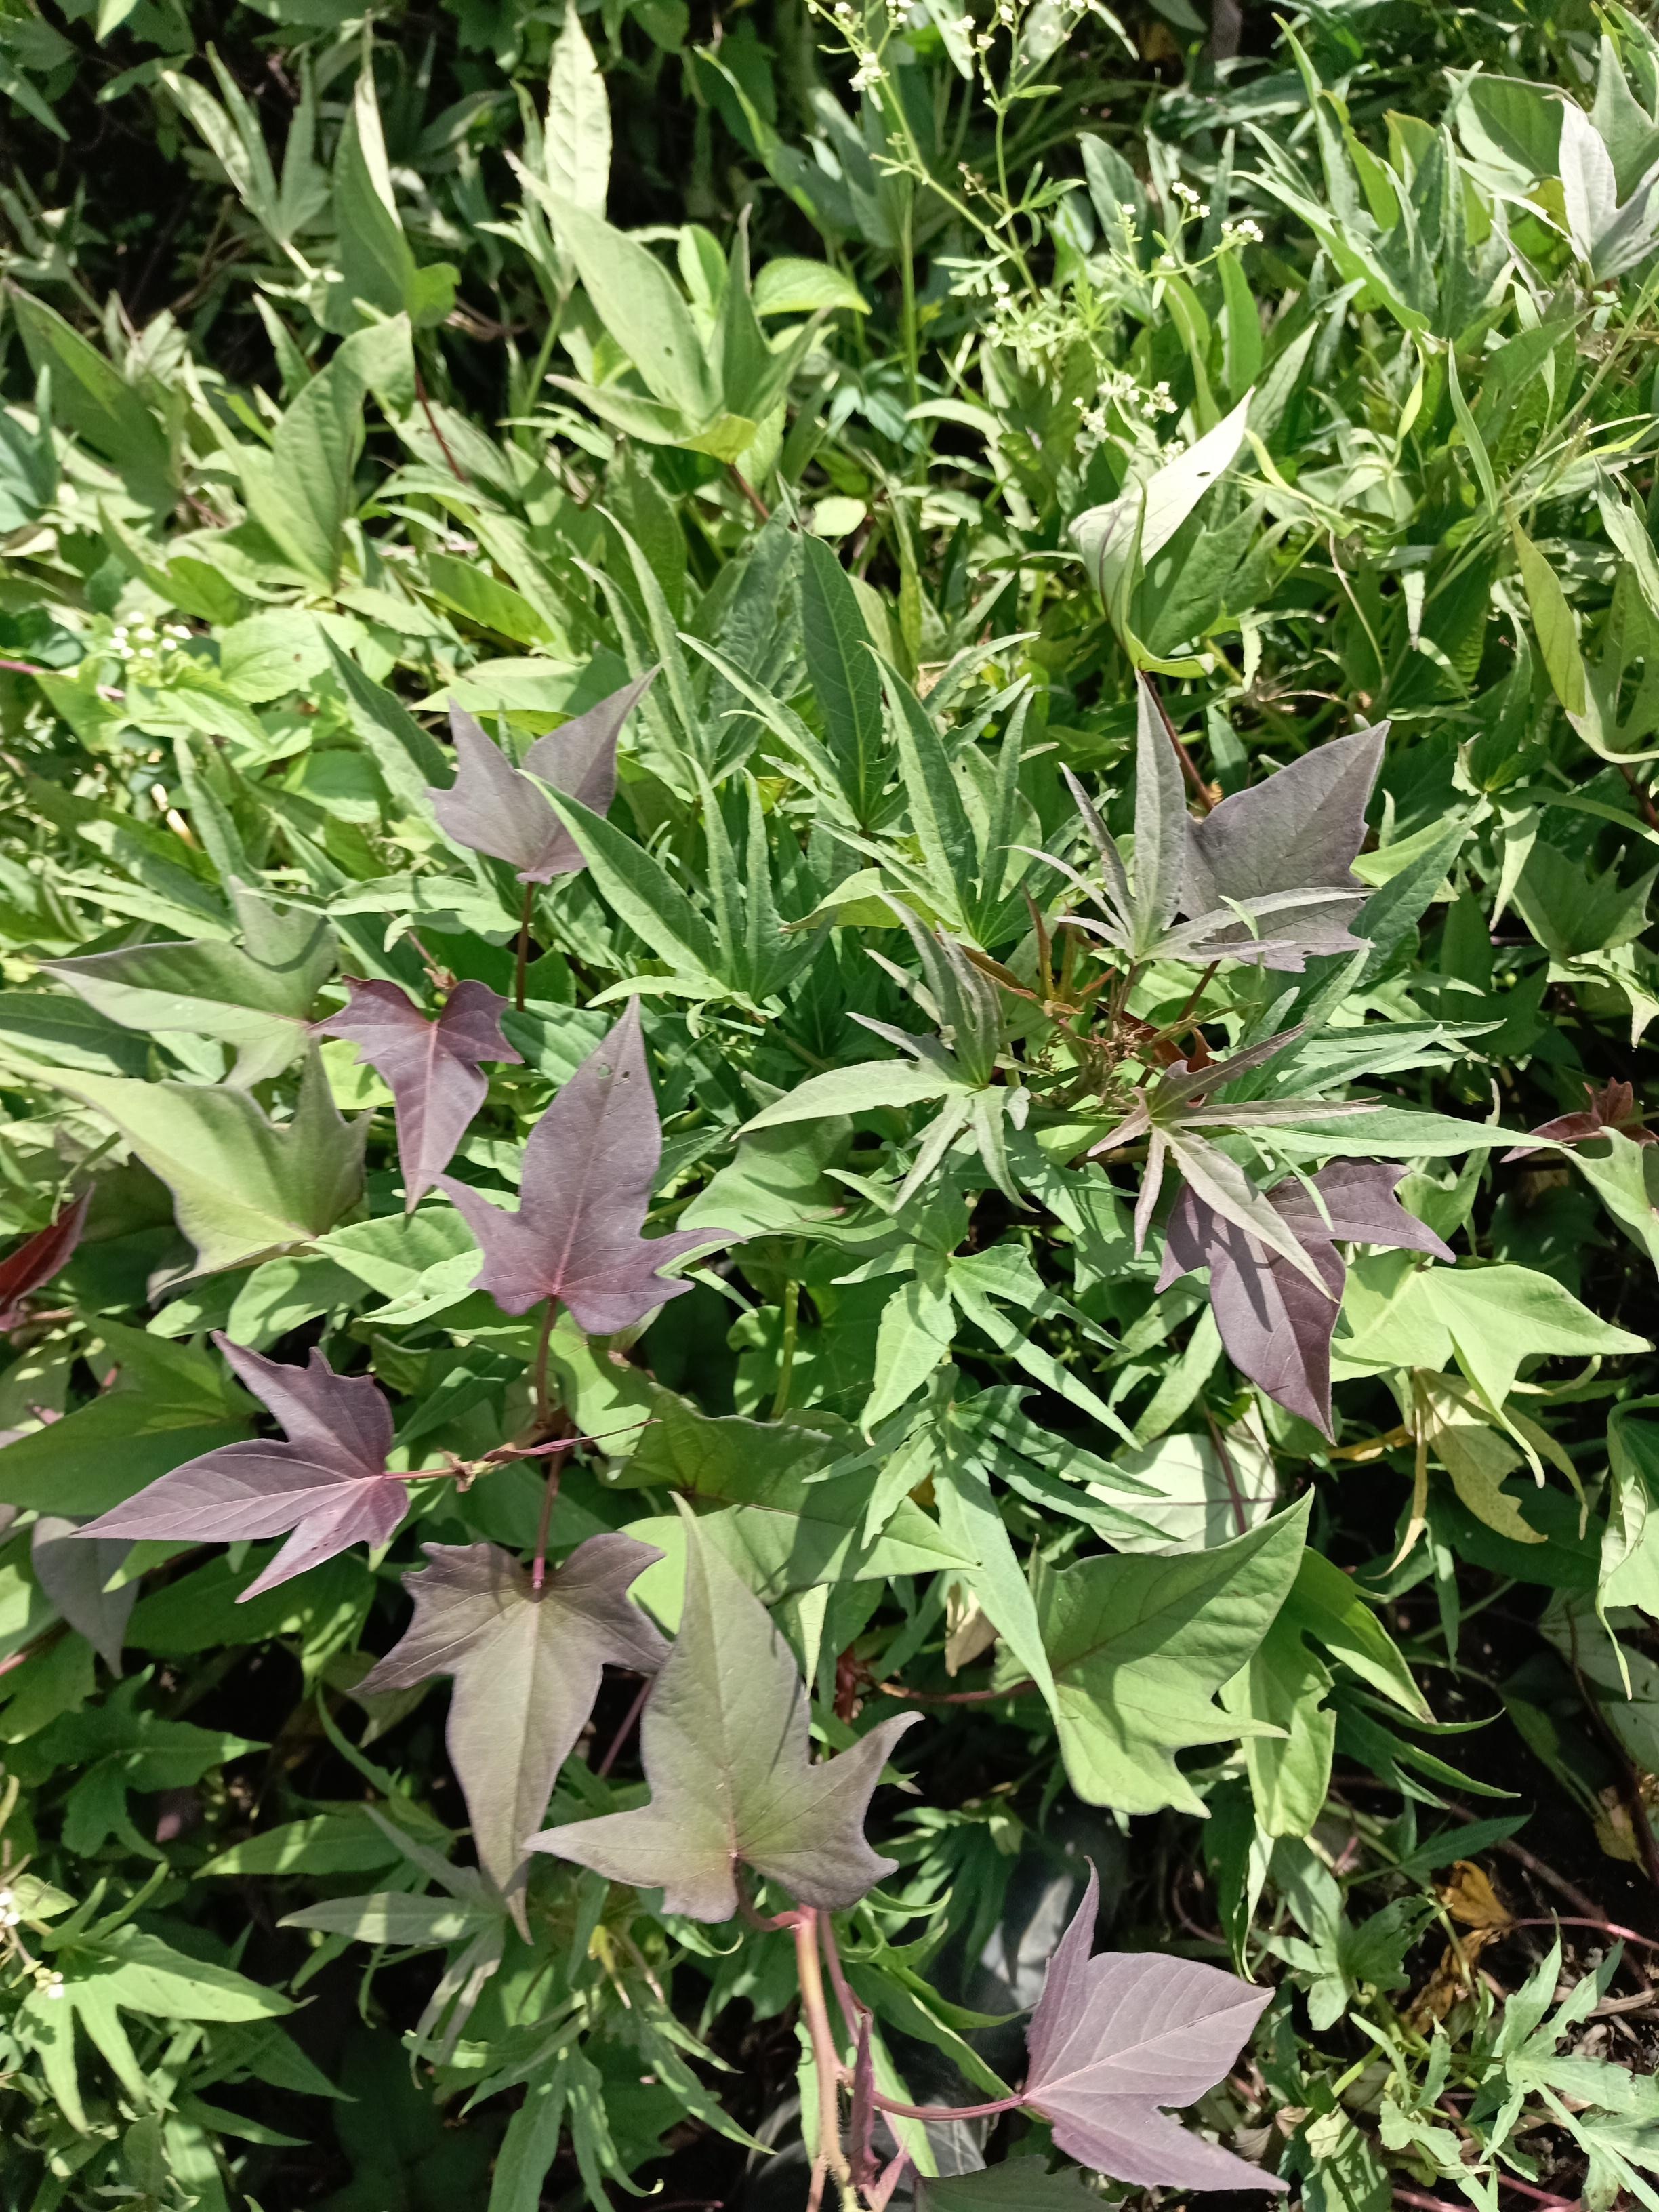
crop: pearl millet
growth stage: heading tuber
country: Tanzania
